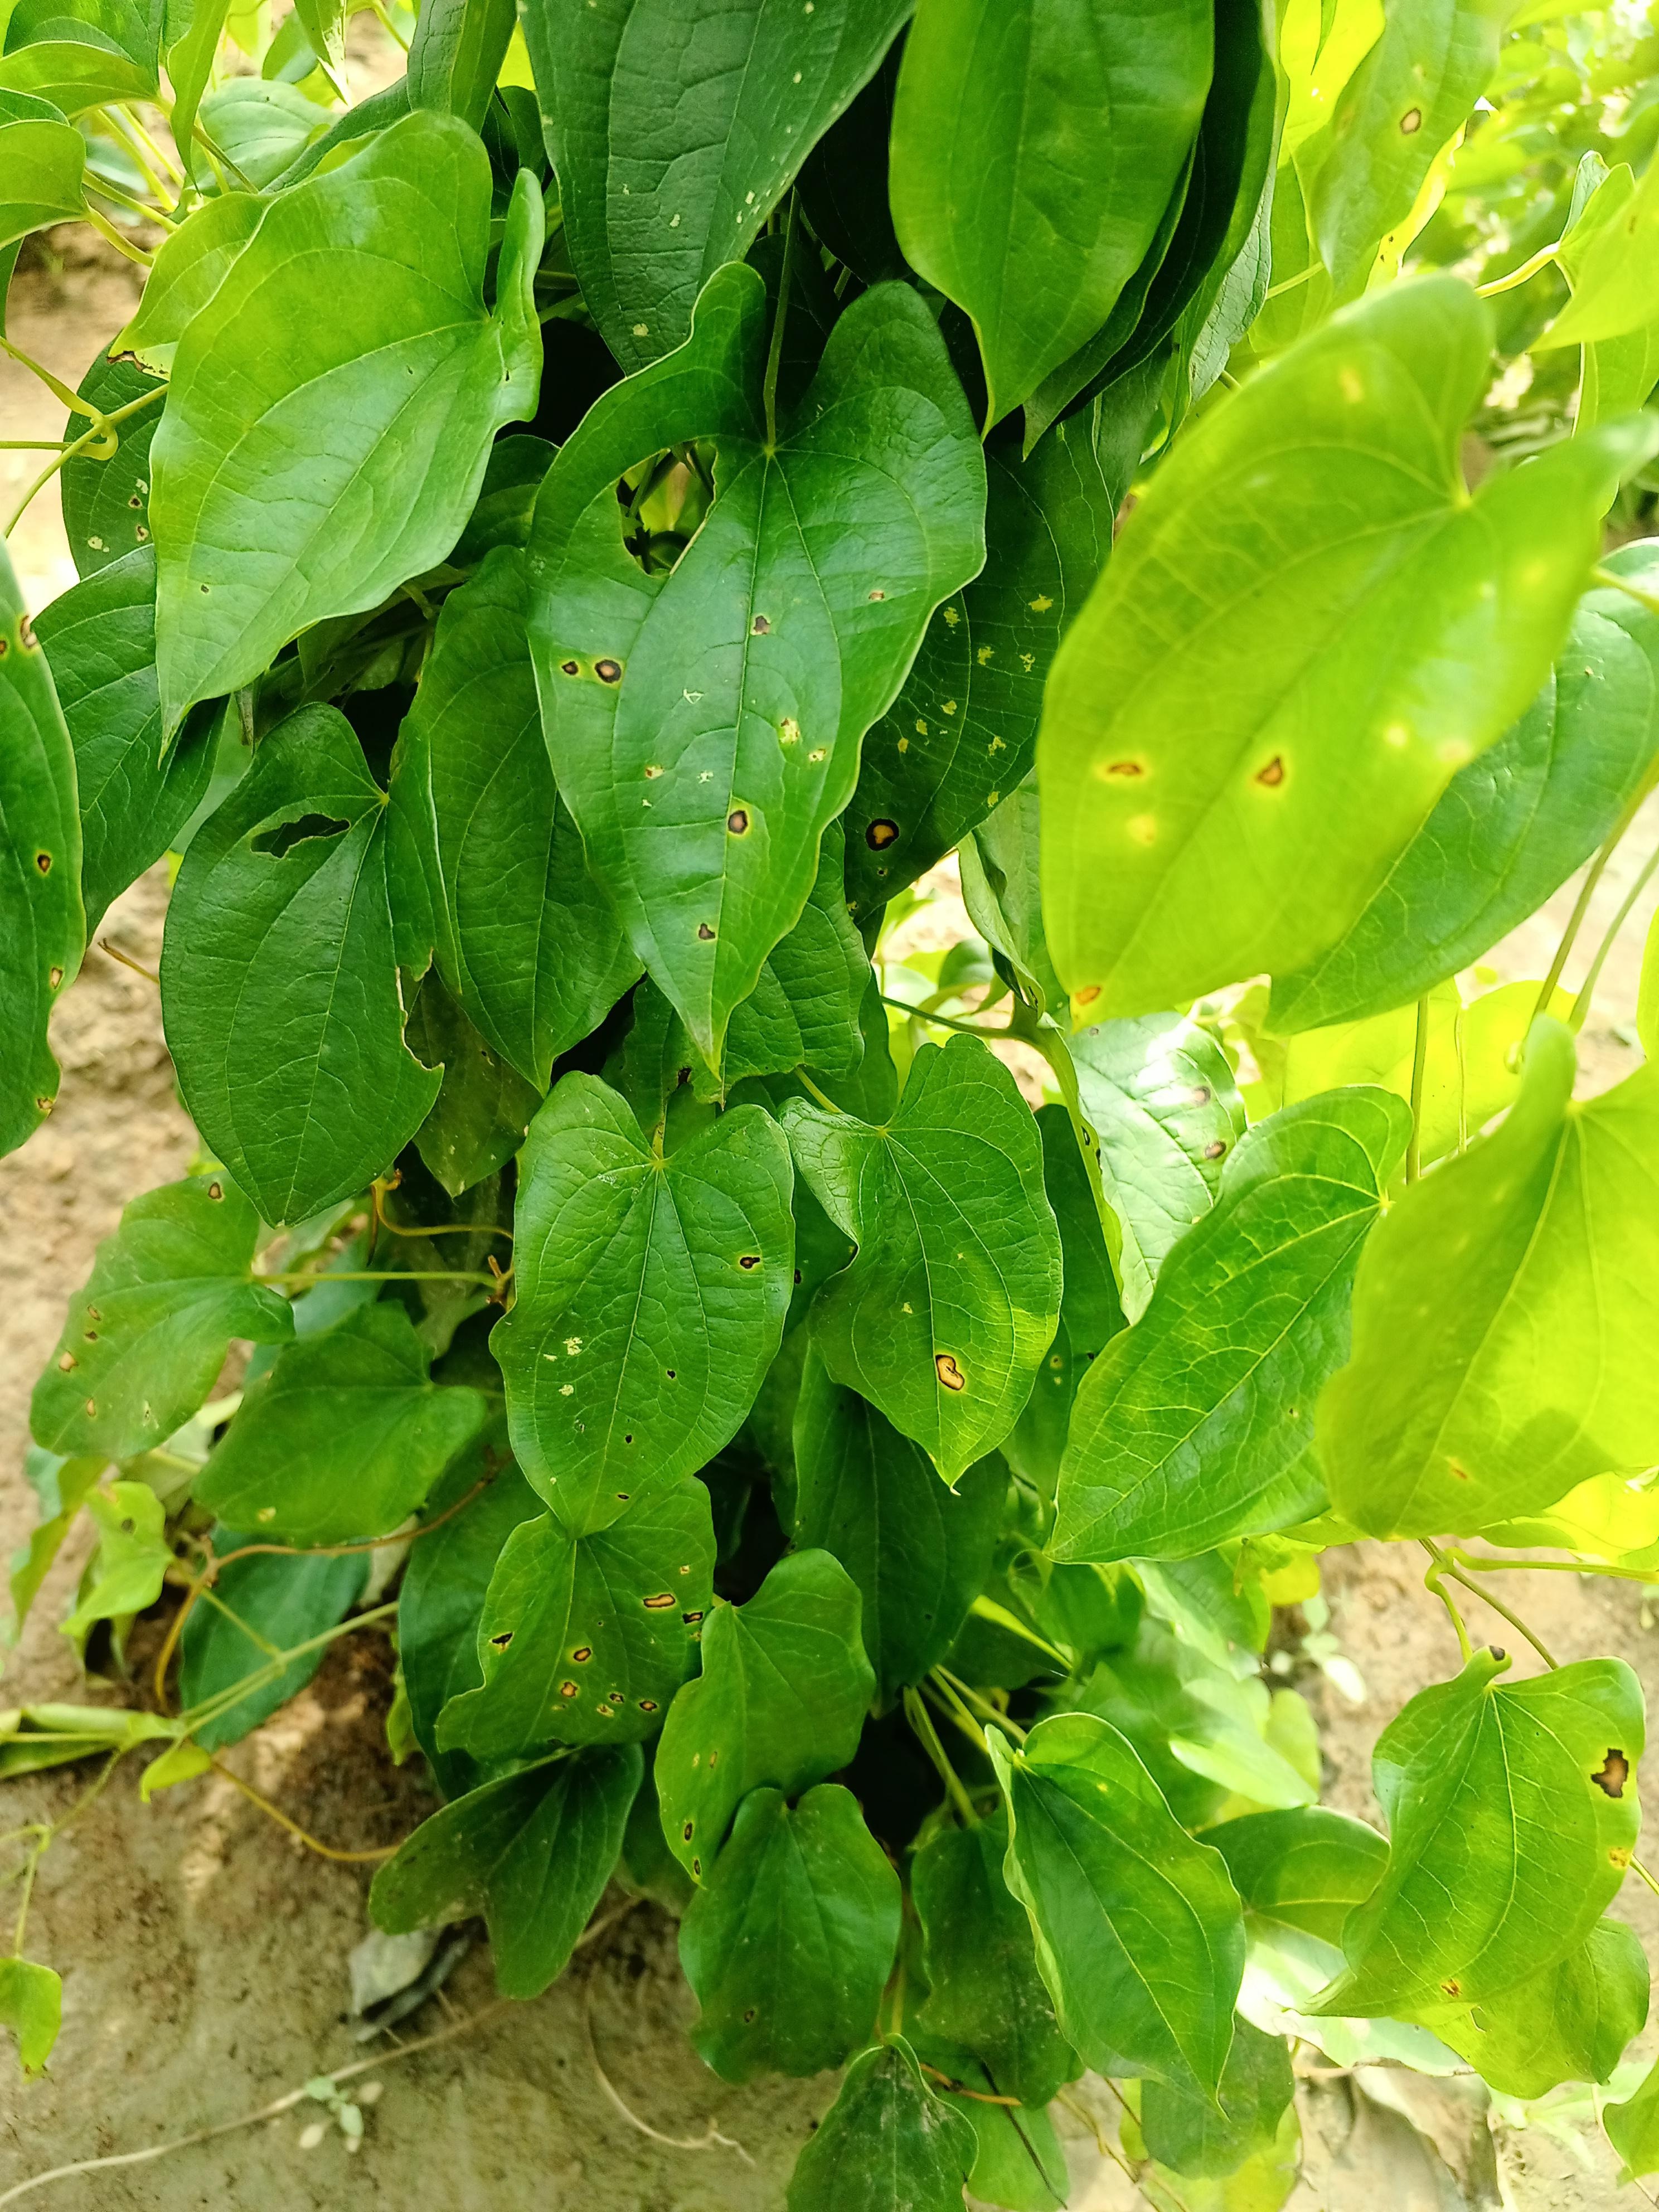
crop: yam
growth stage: vegetative
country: Nigeria
